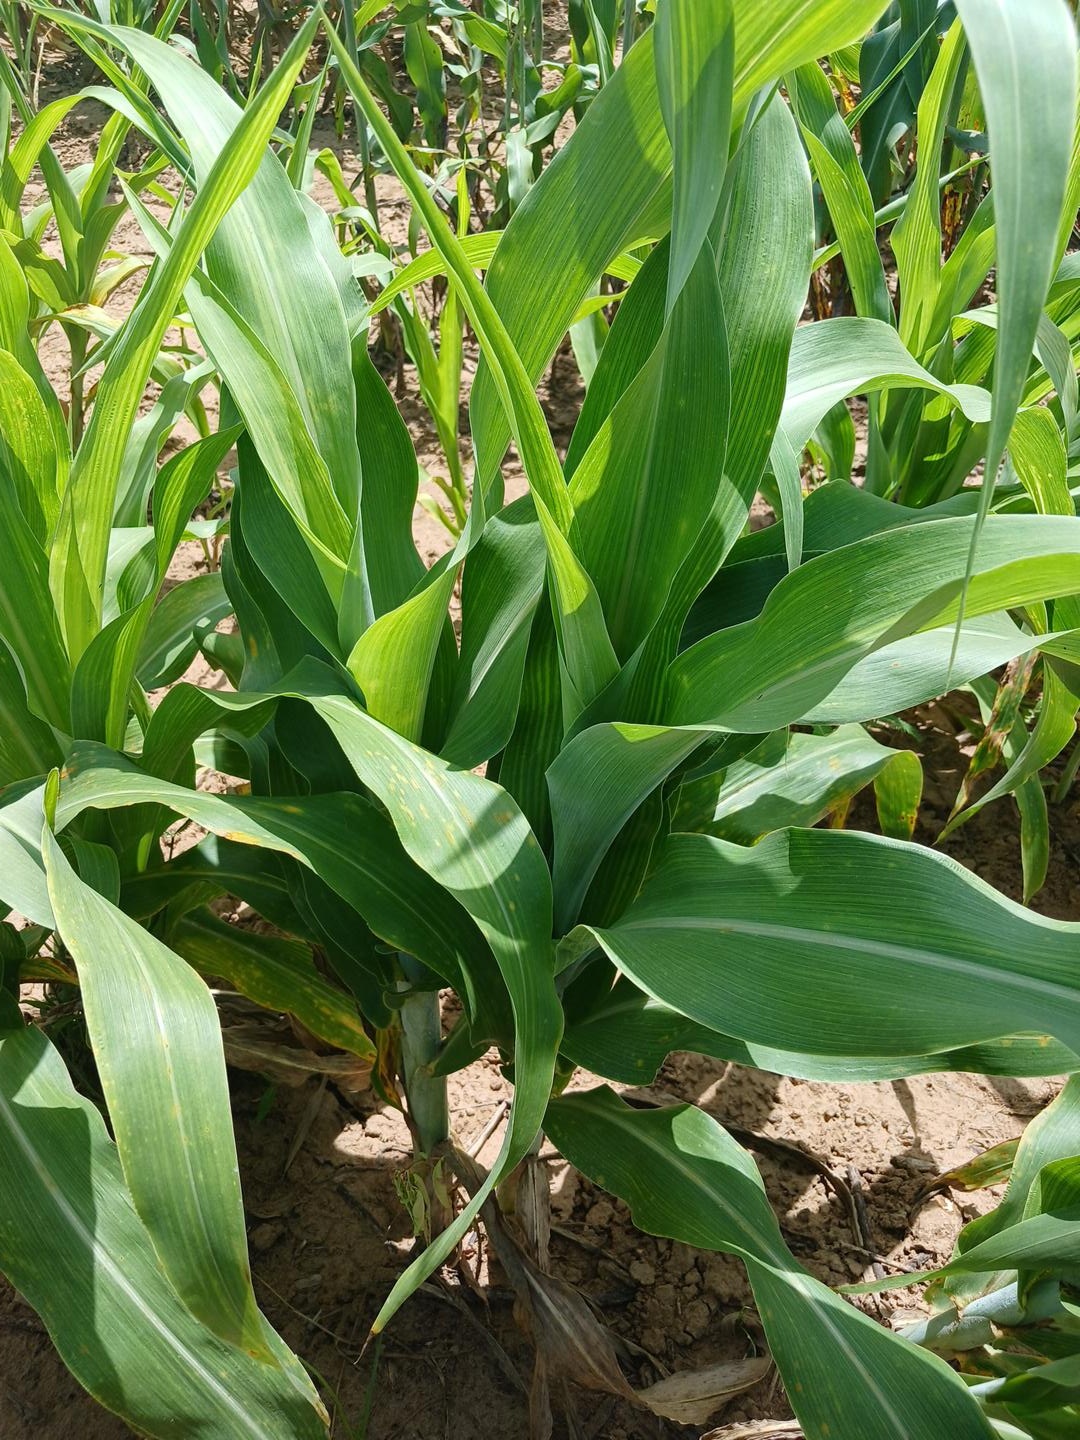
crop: sorghum
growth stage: vegetative
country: Senegal
